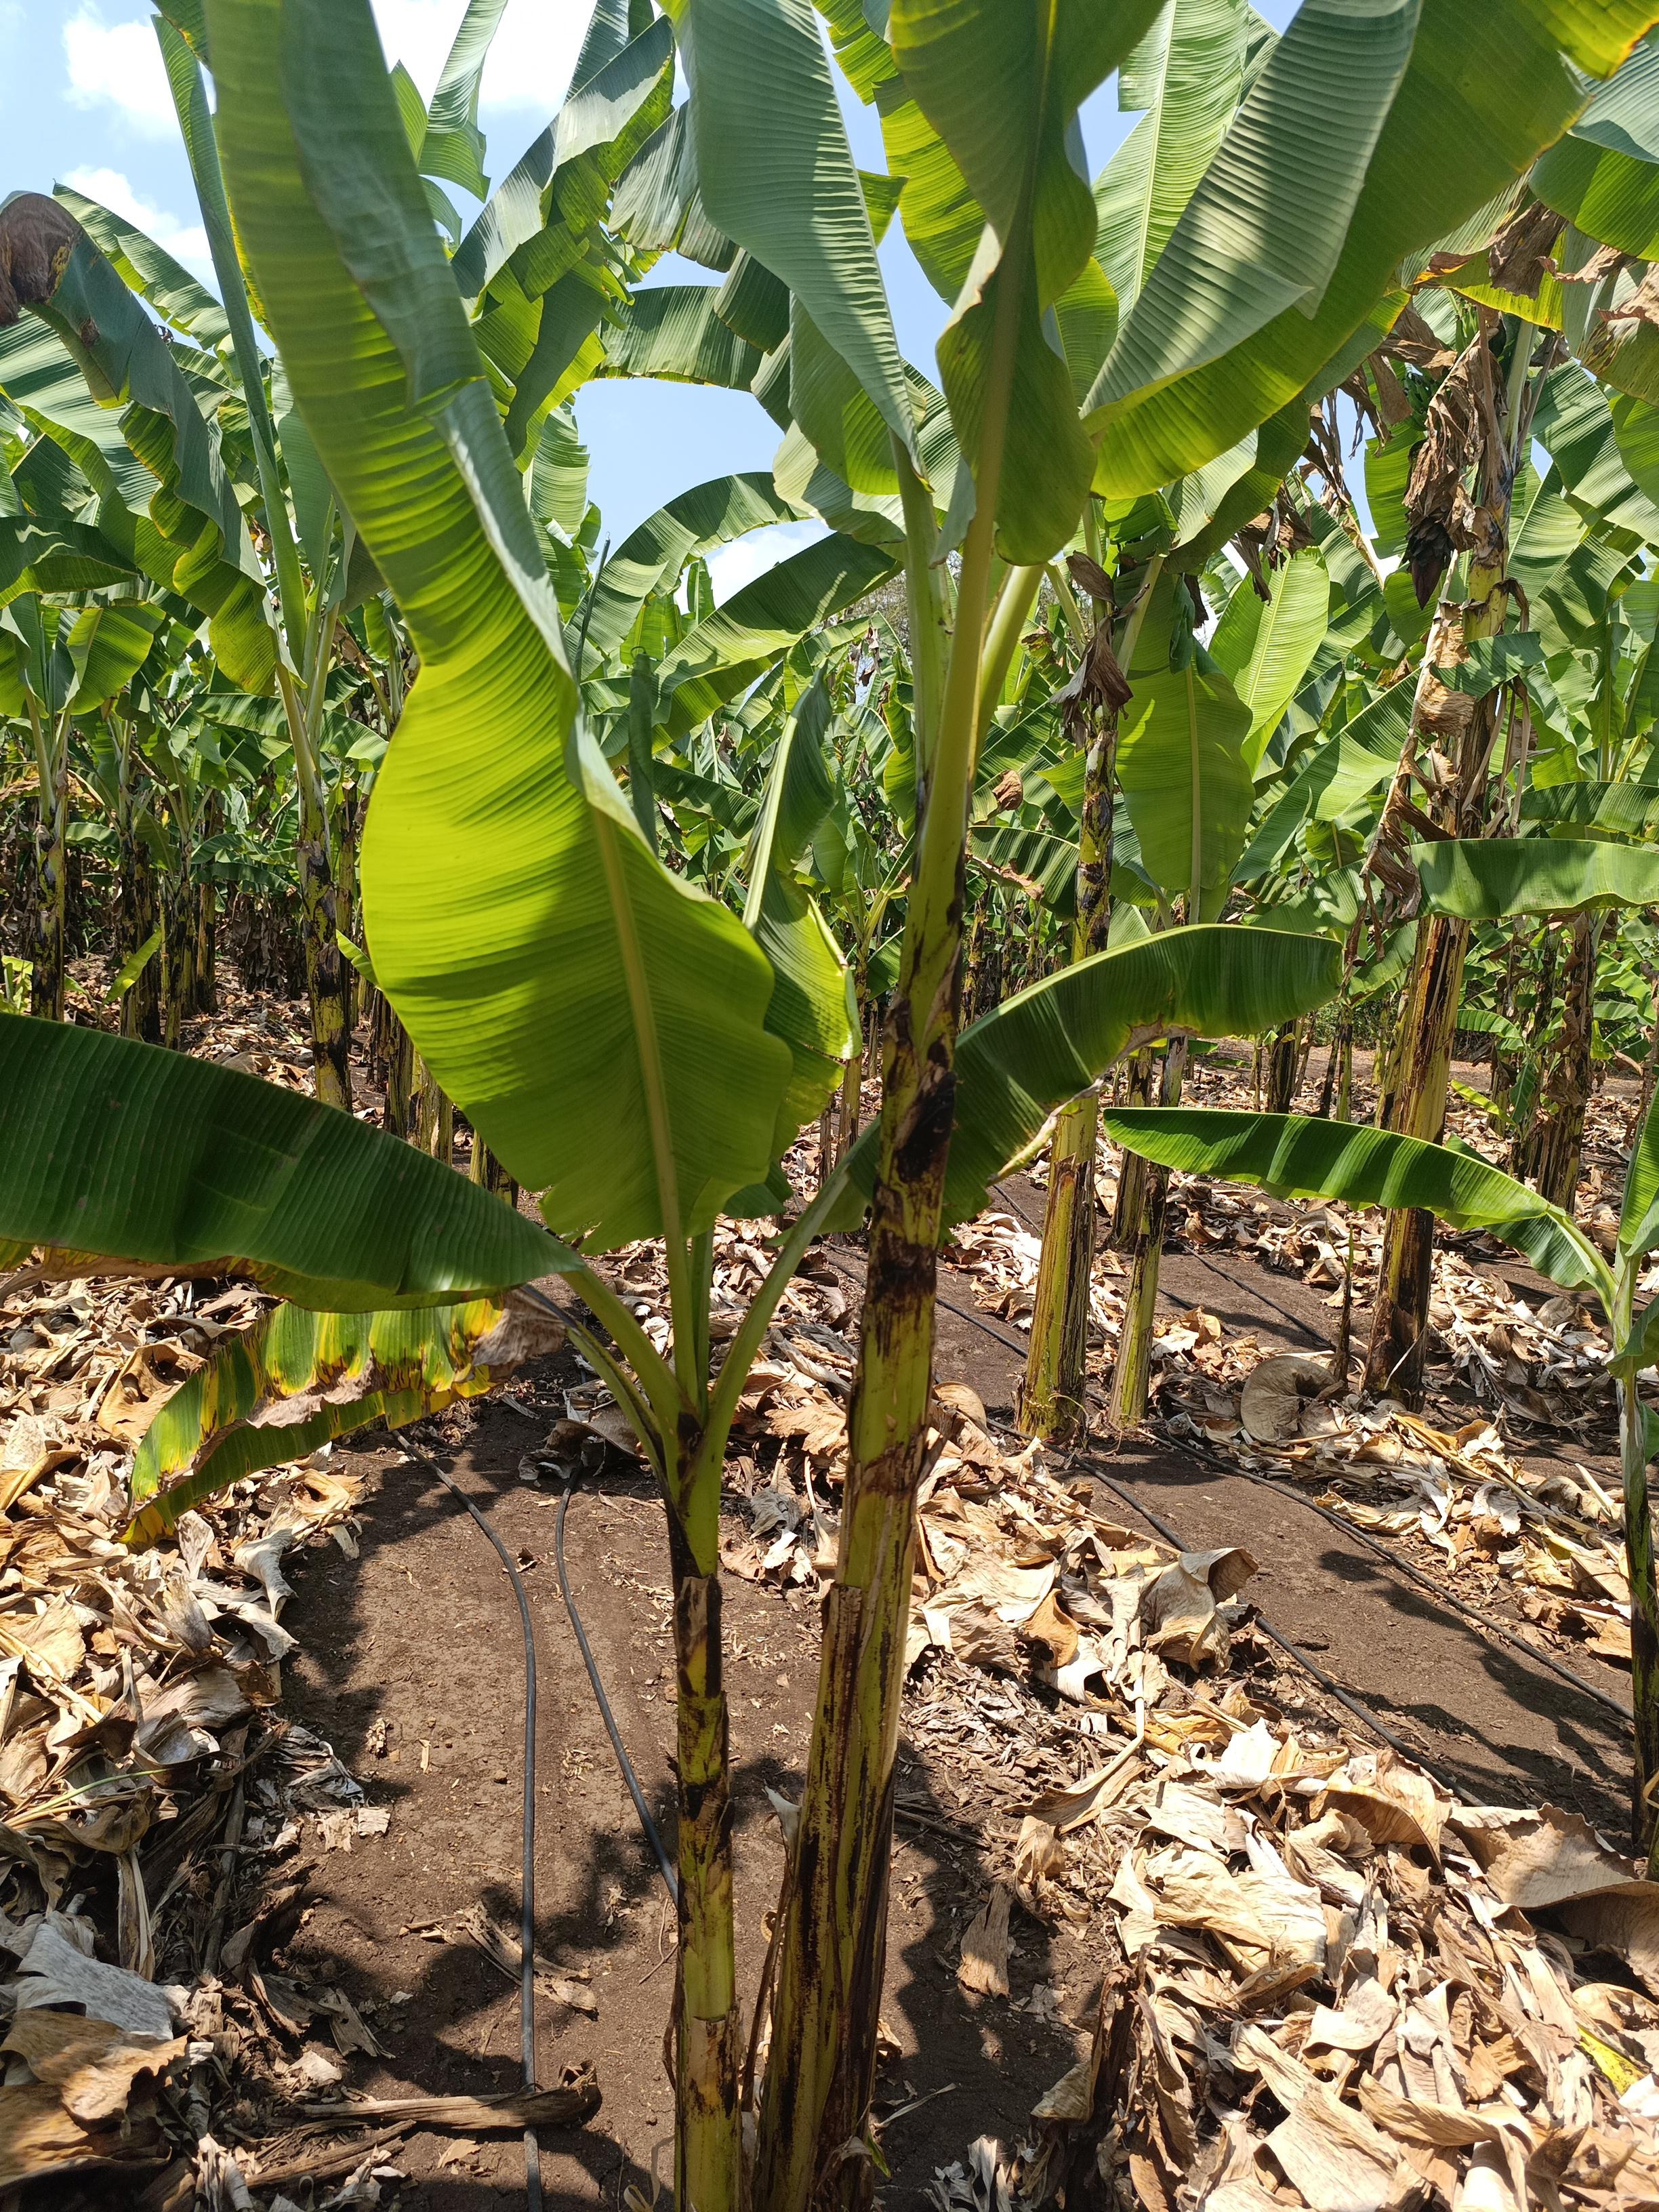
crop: banana
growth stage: vegetative
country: Tanzania
